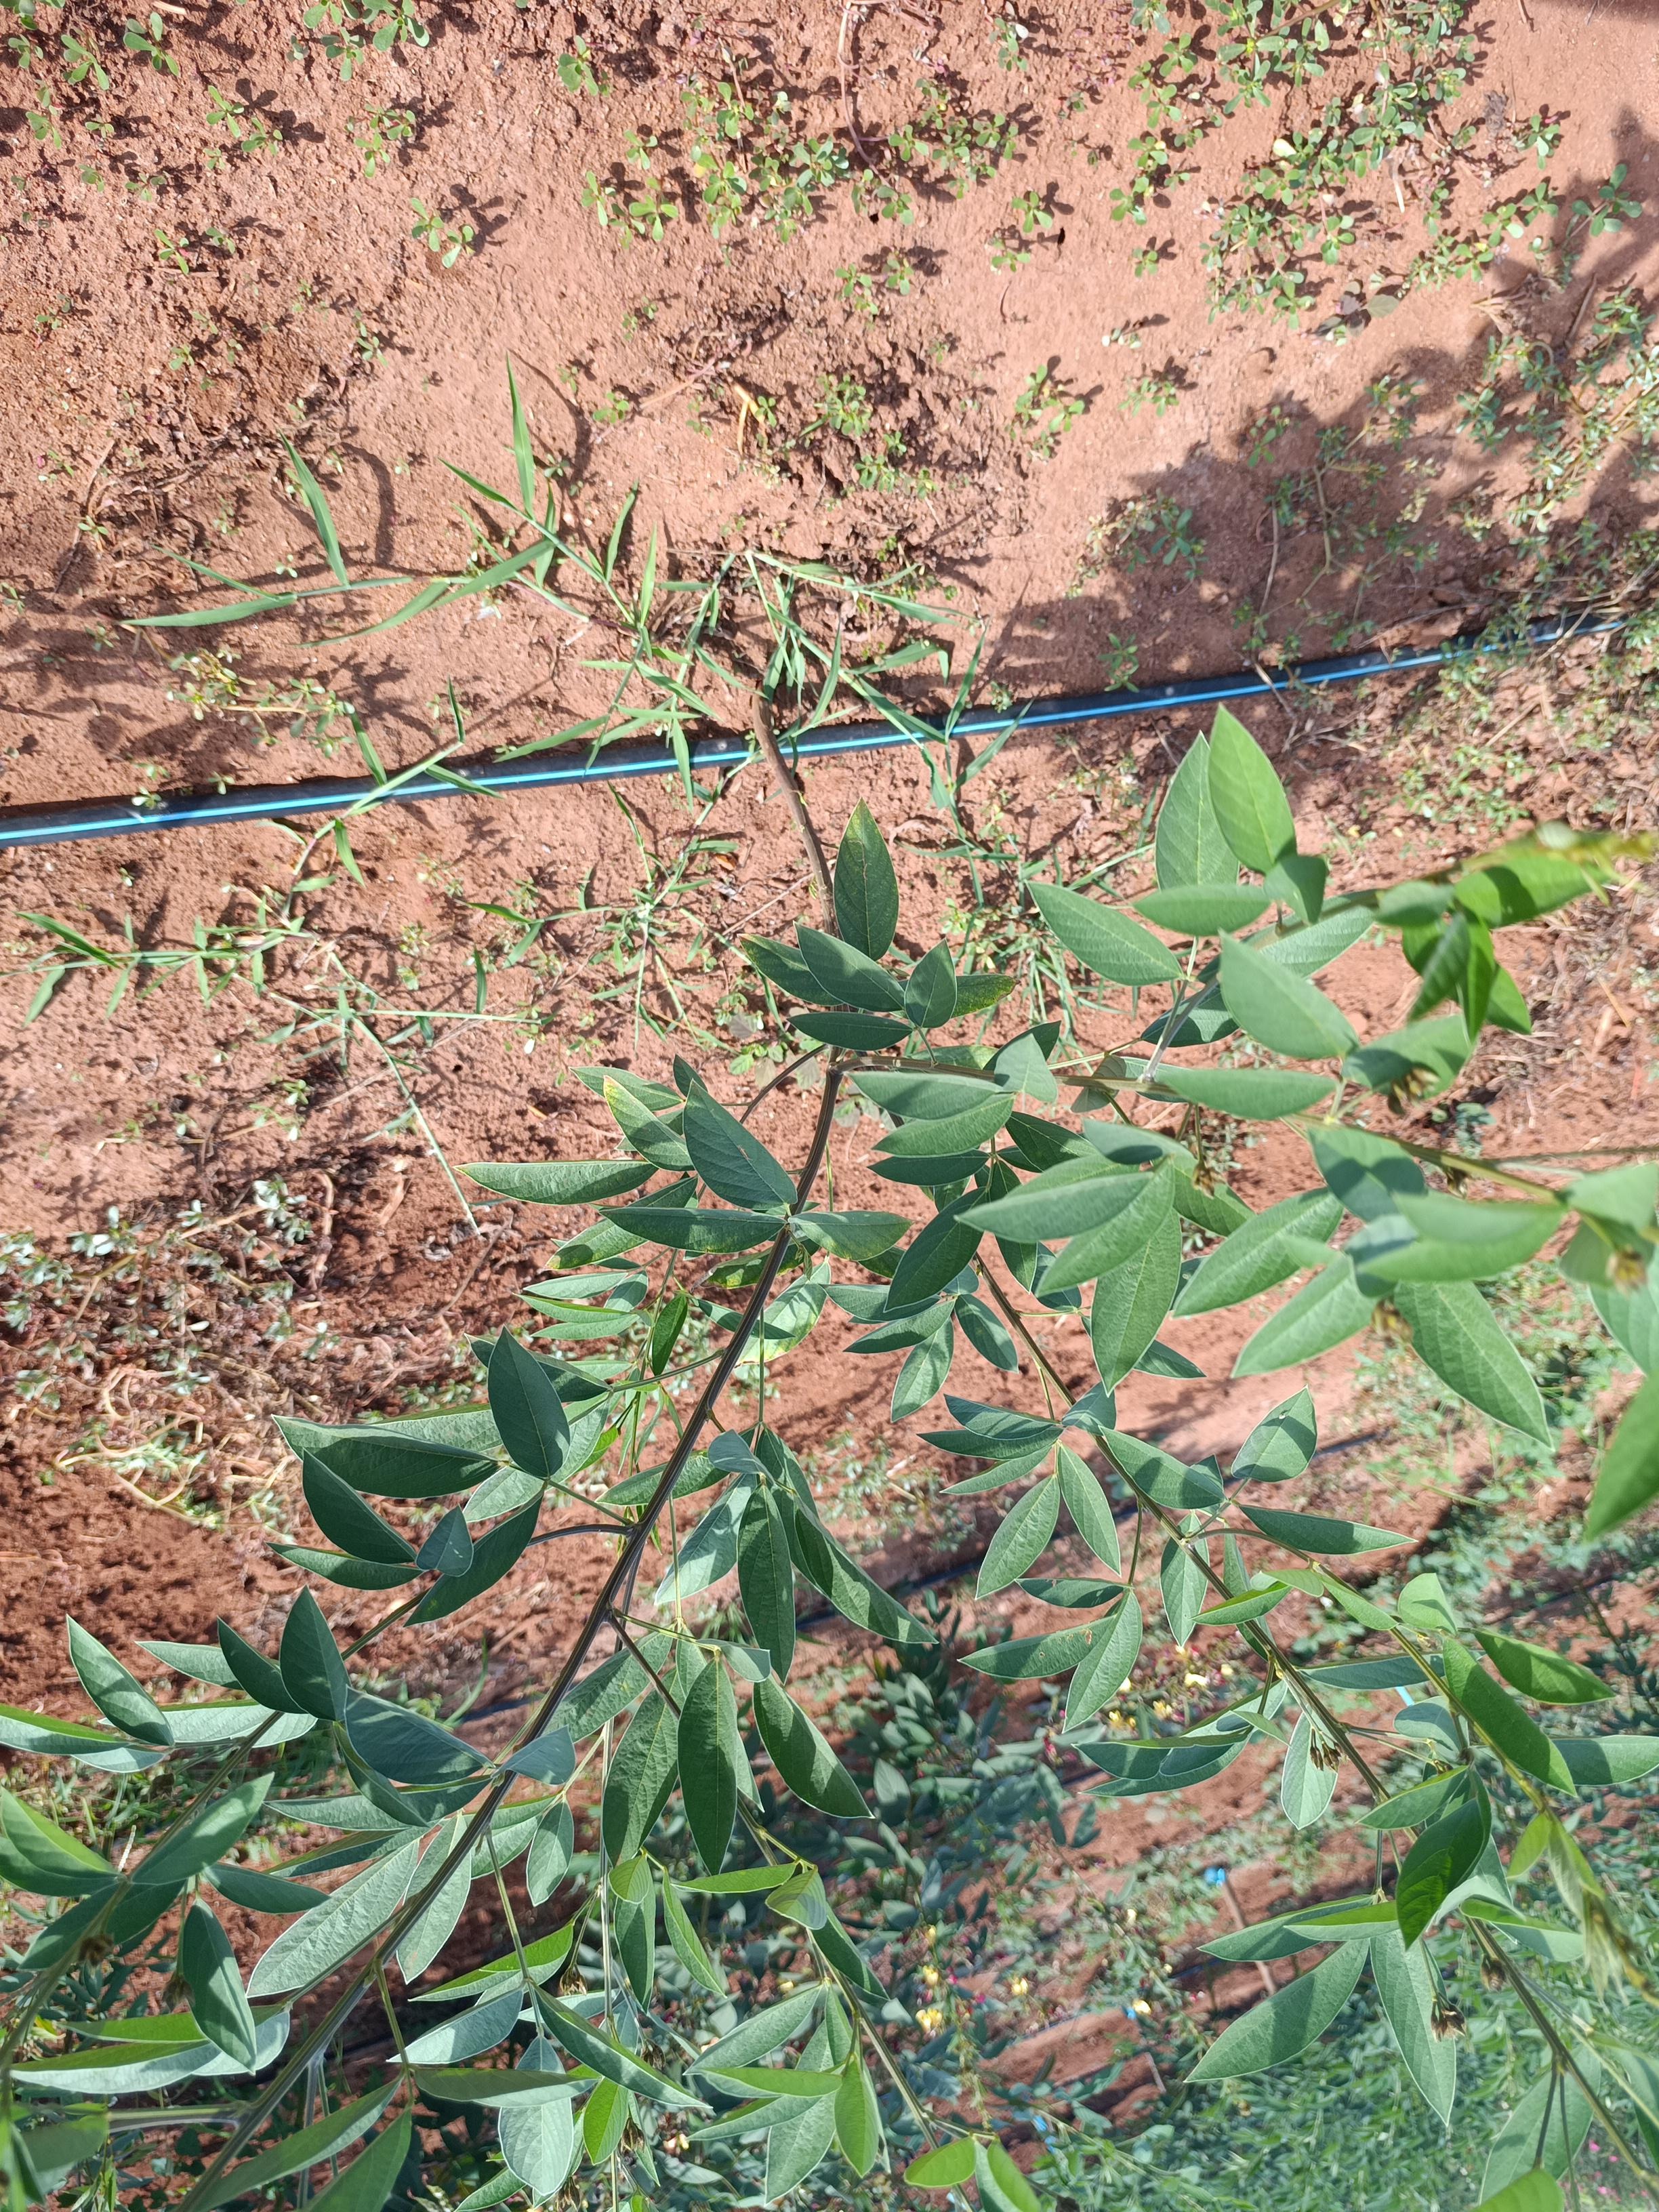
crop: pigeonpea
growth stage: flowering
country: Kenya
